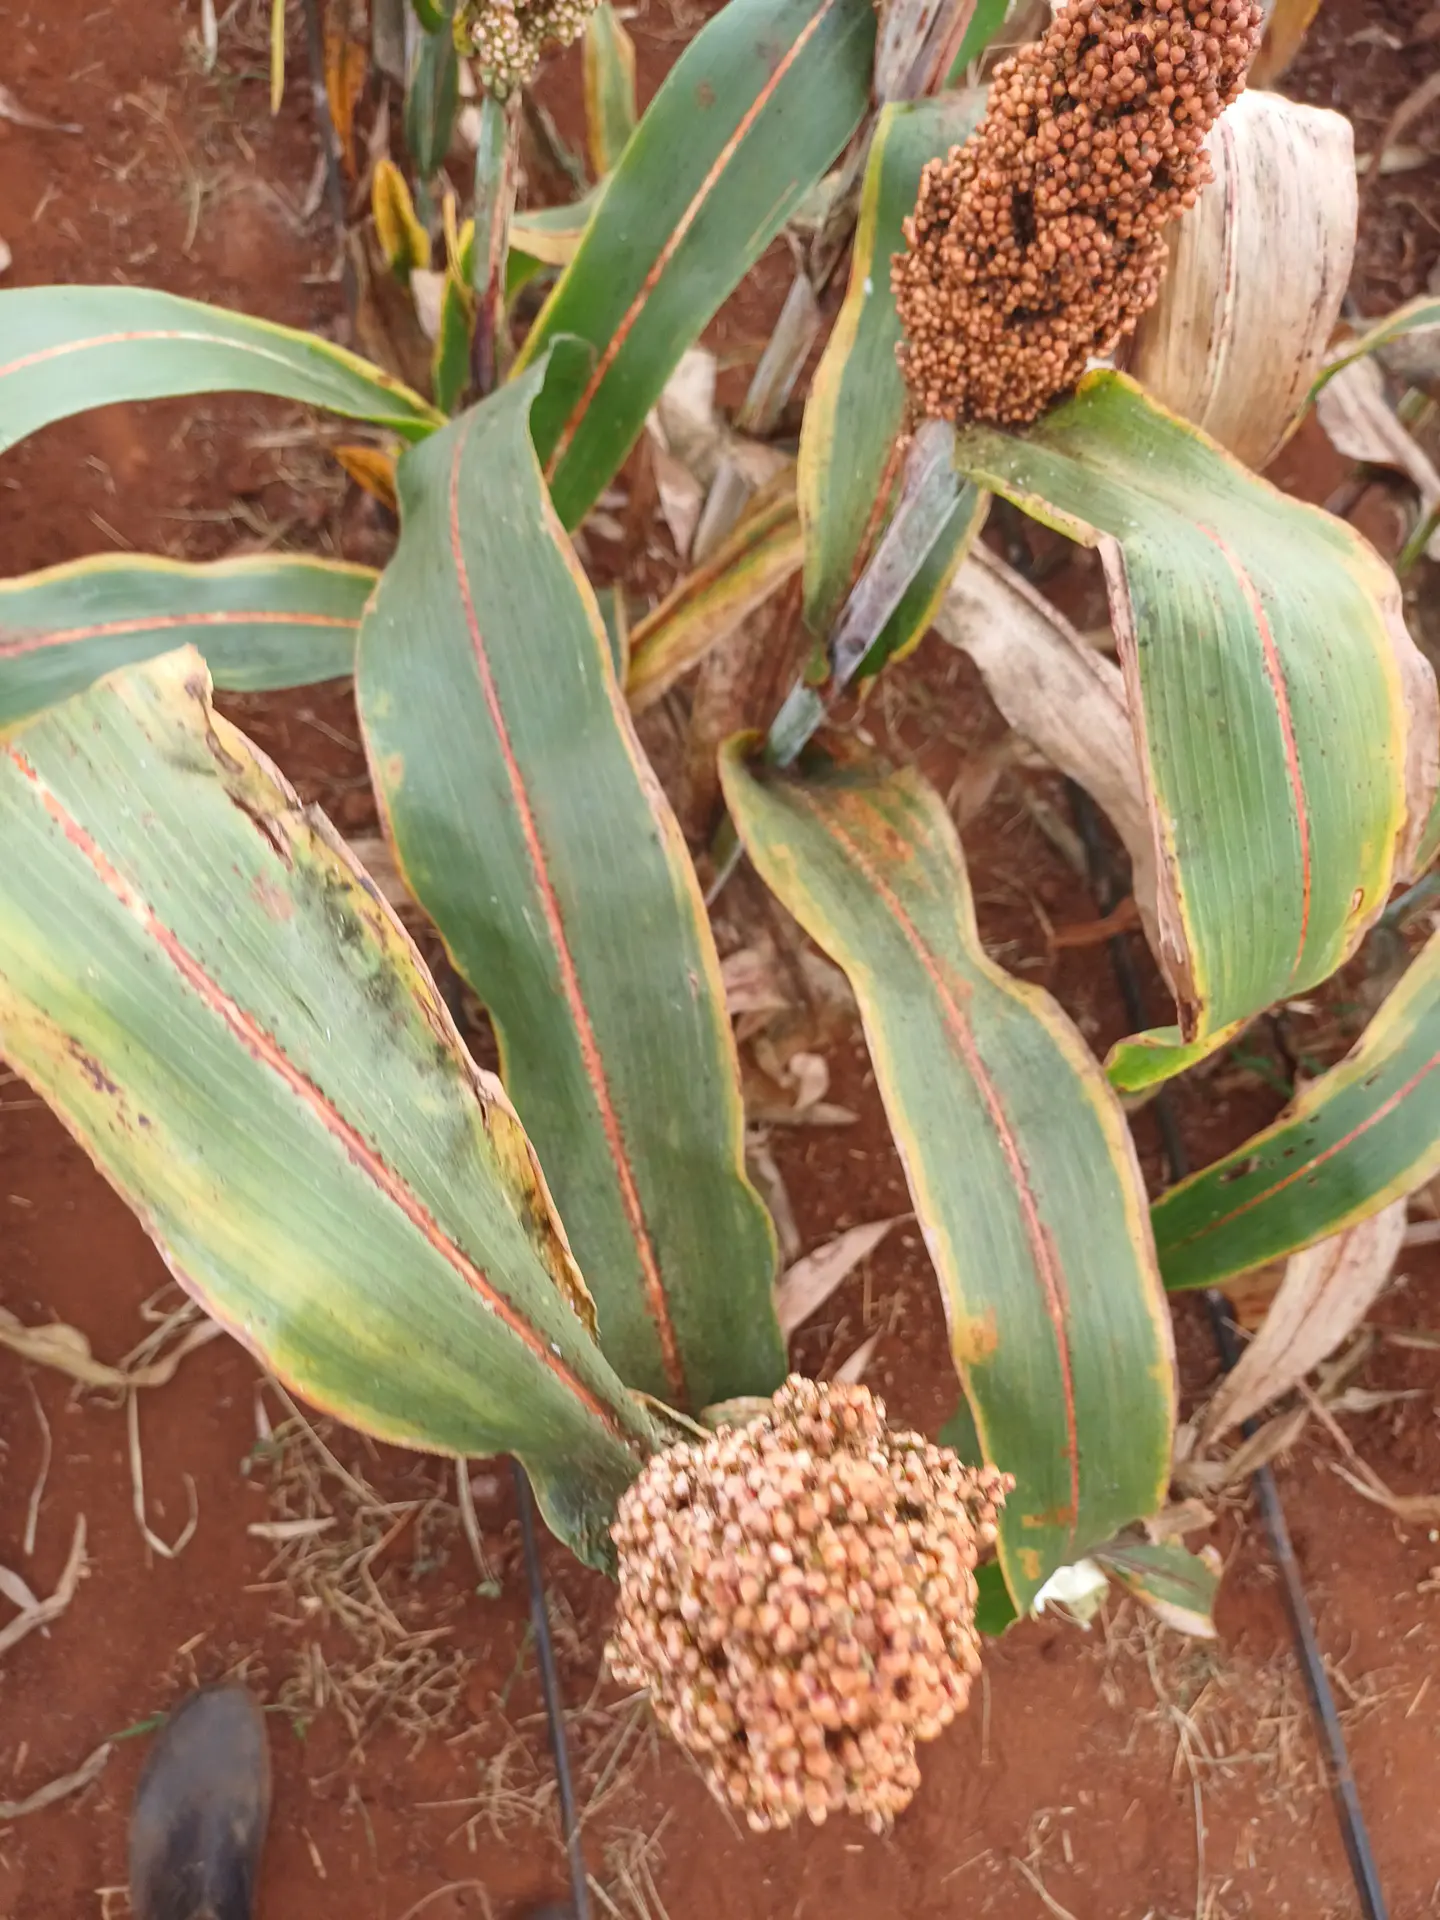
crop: sorghum
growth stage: filling grain
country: Kenya
